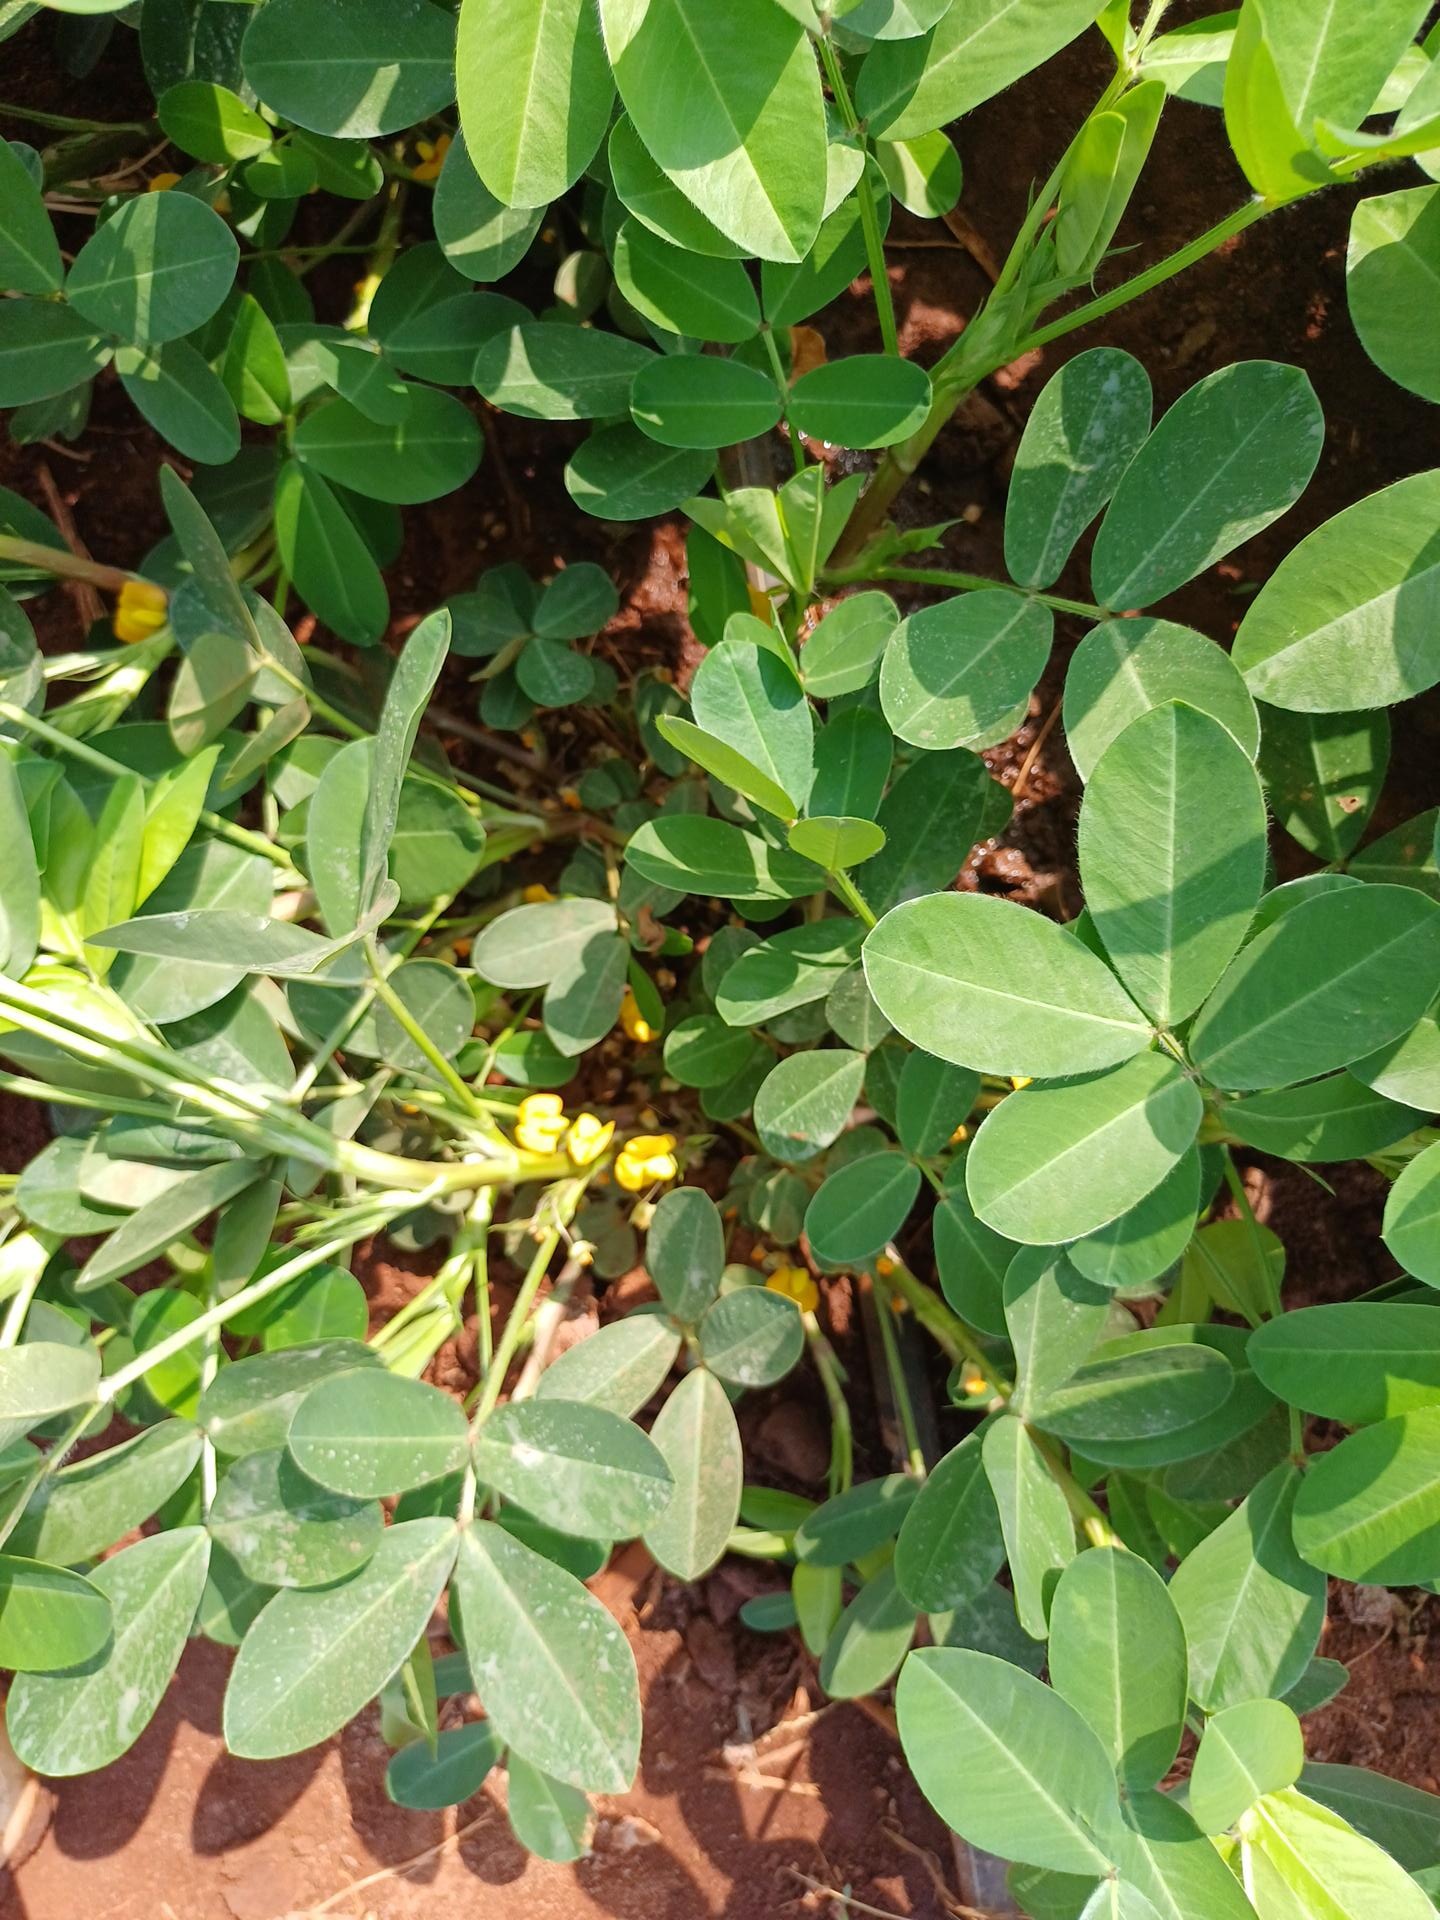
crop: groundnut
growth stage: flowering
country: Kenya
